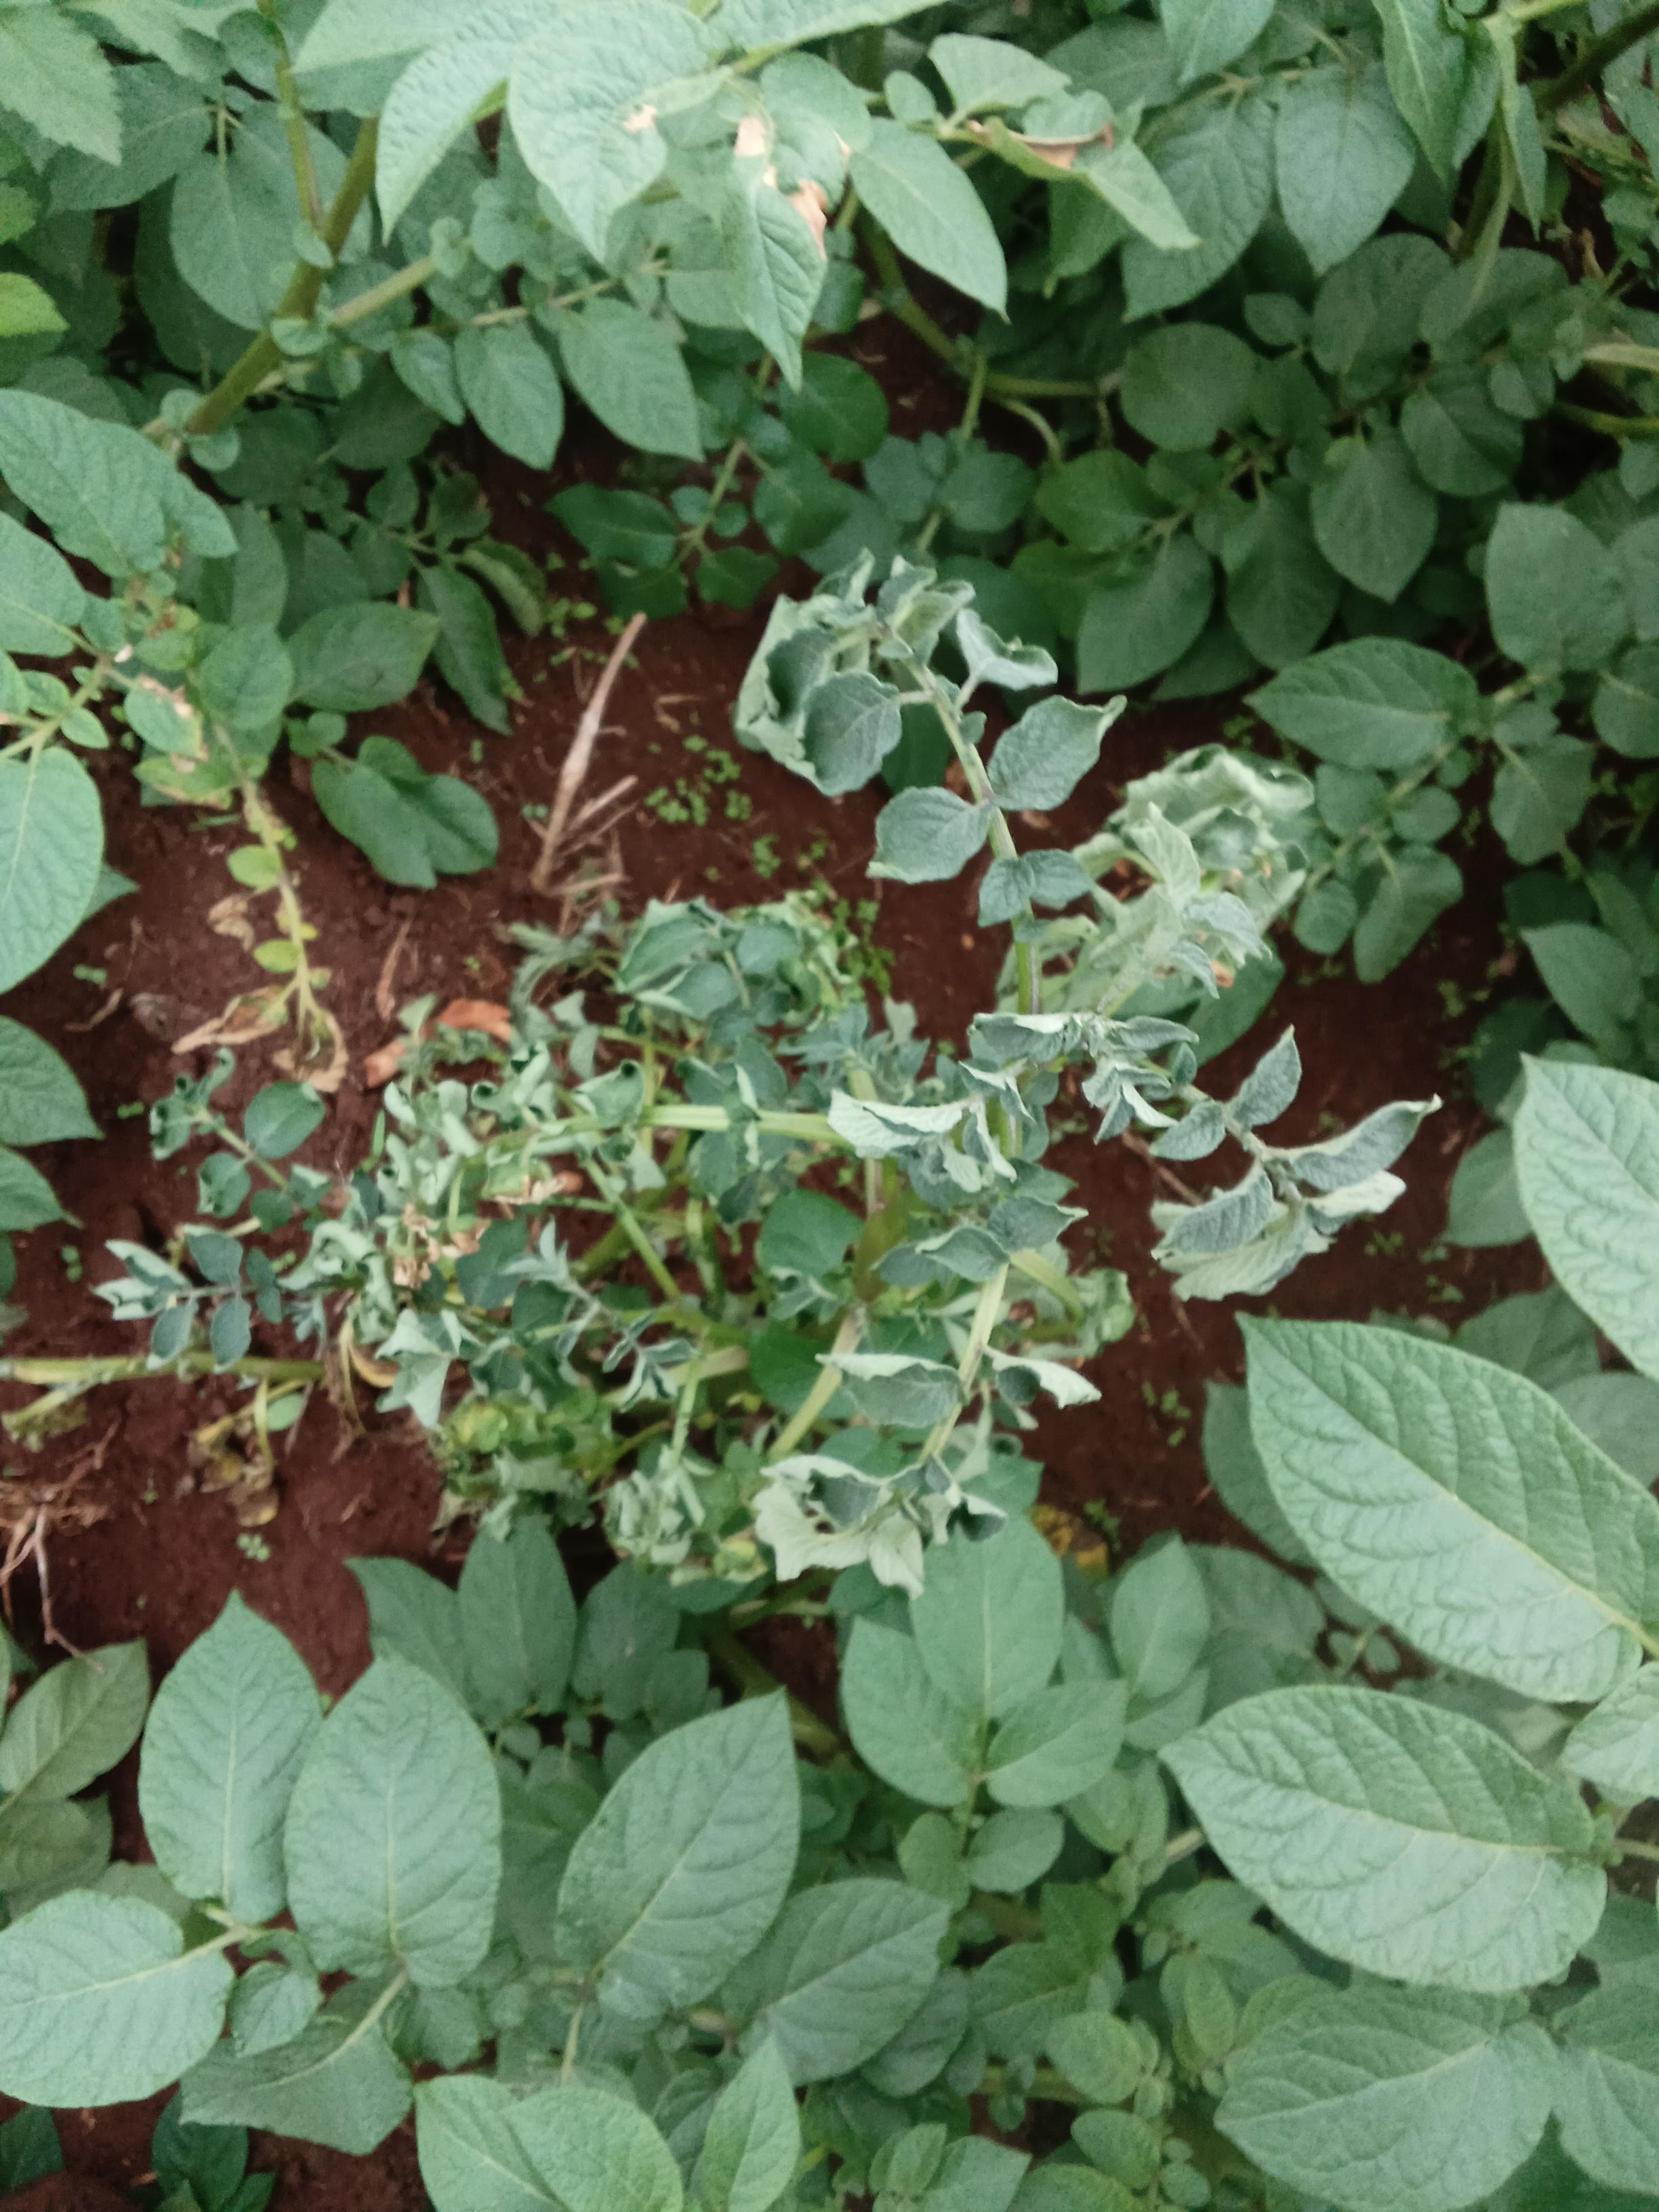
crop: potato
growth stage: flowering
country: Kenya
